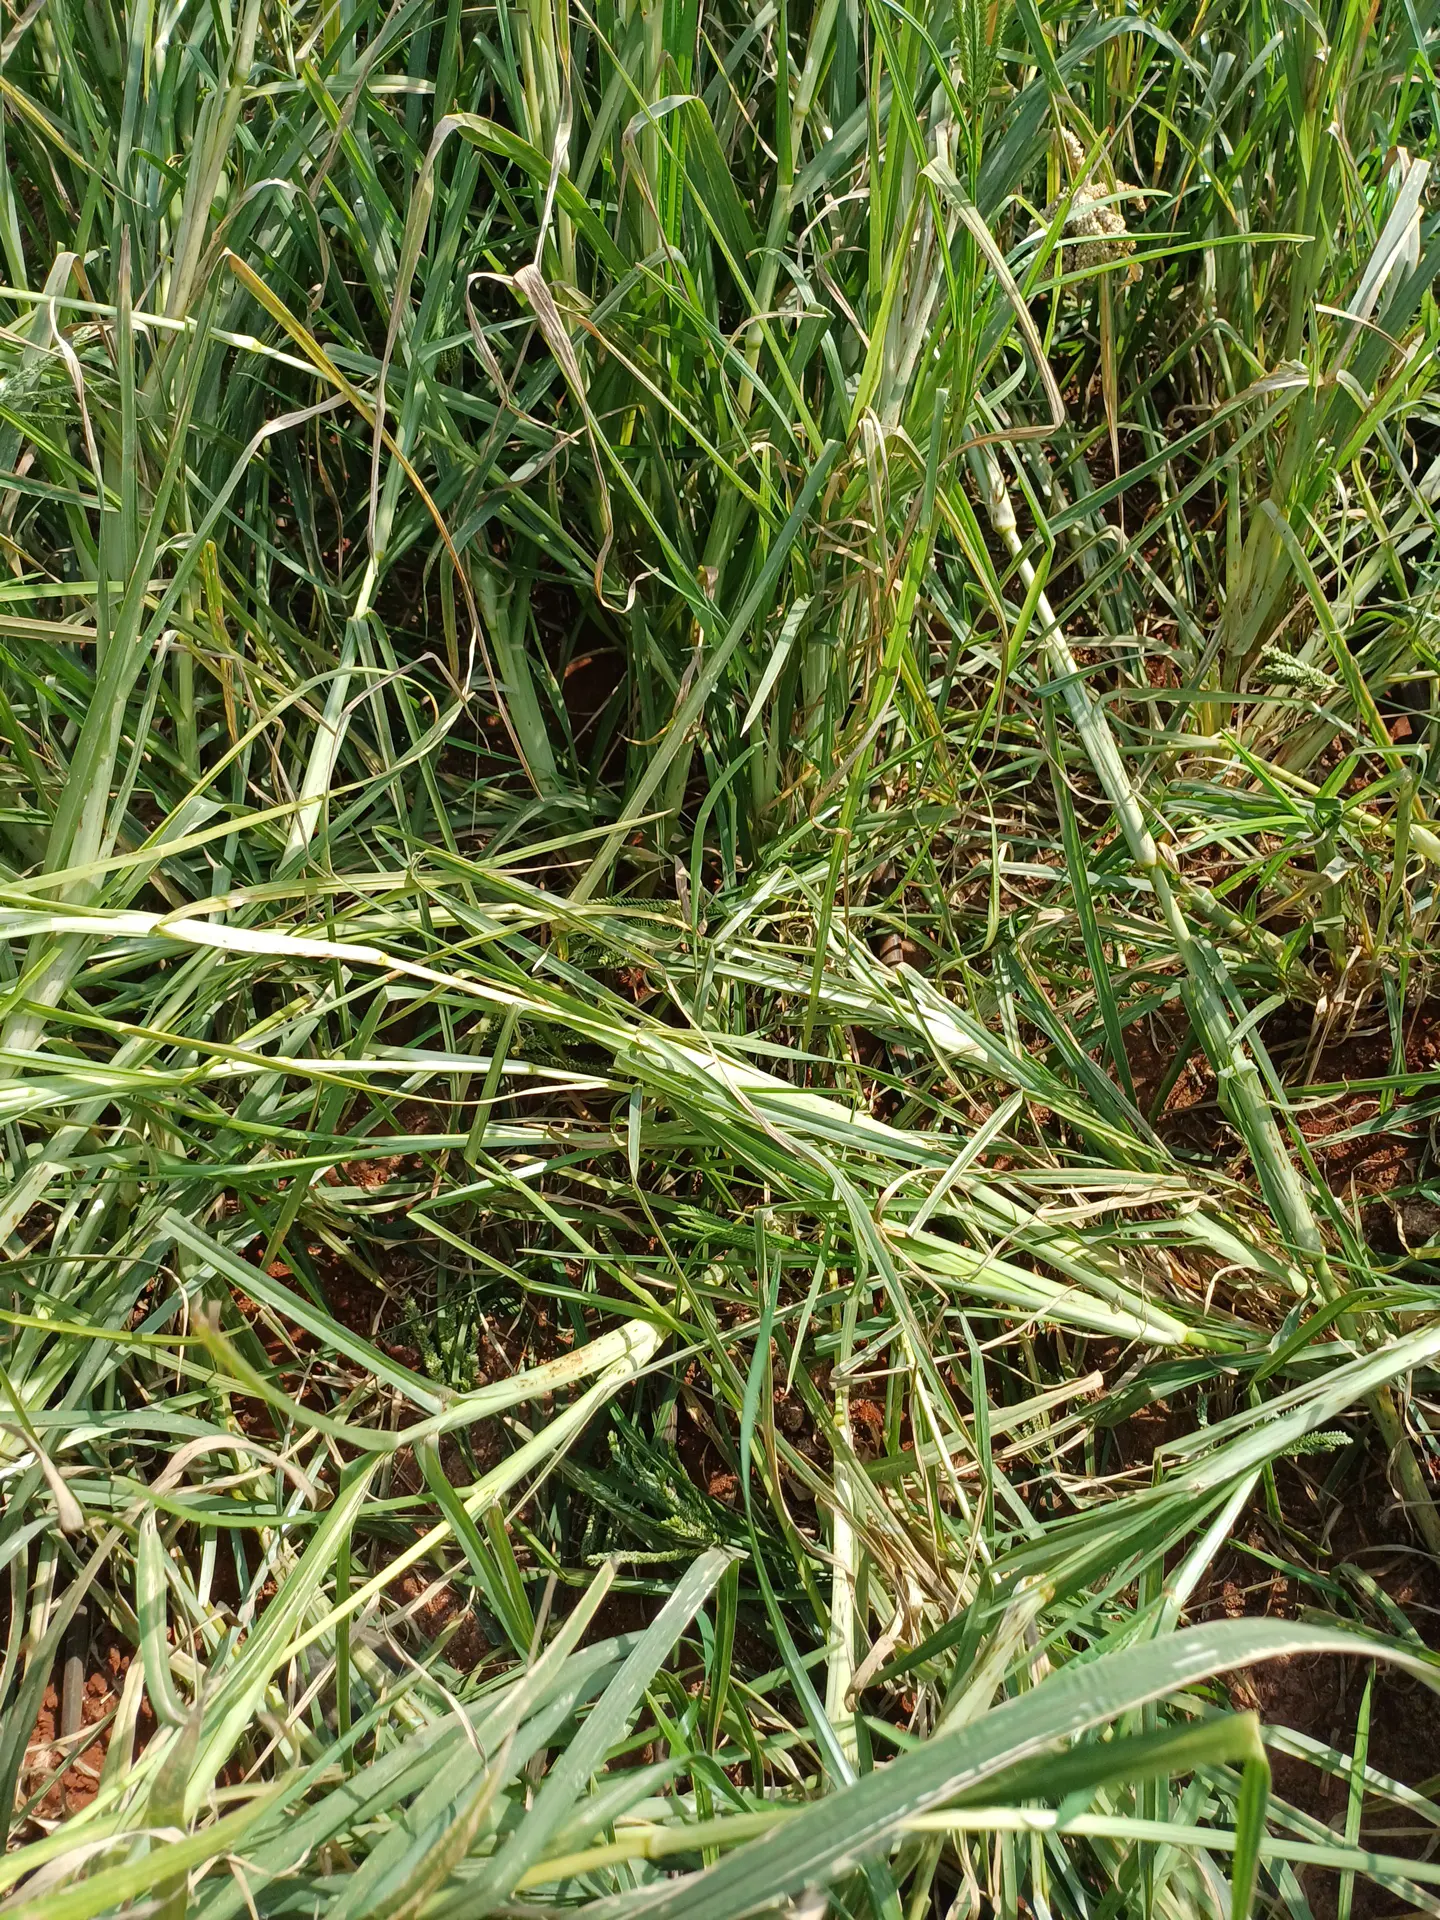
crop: finger millet
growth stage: filling grain
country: Kenya
